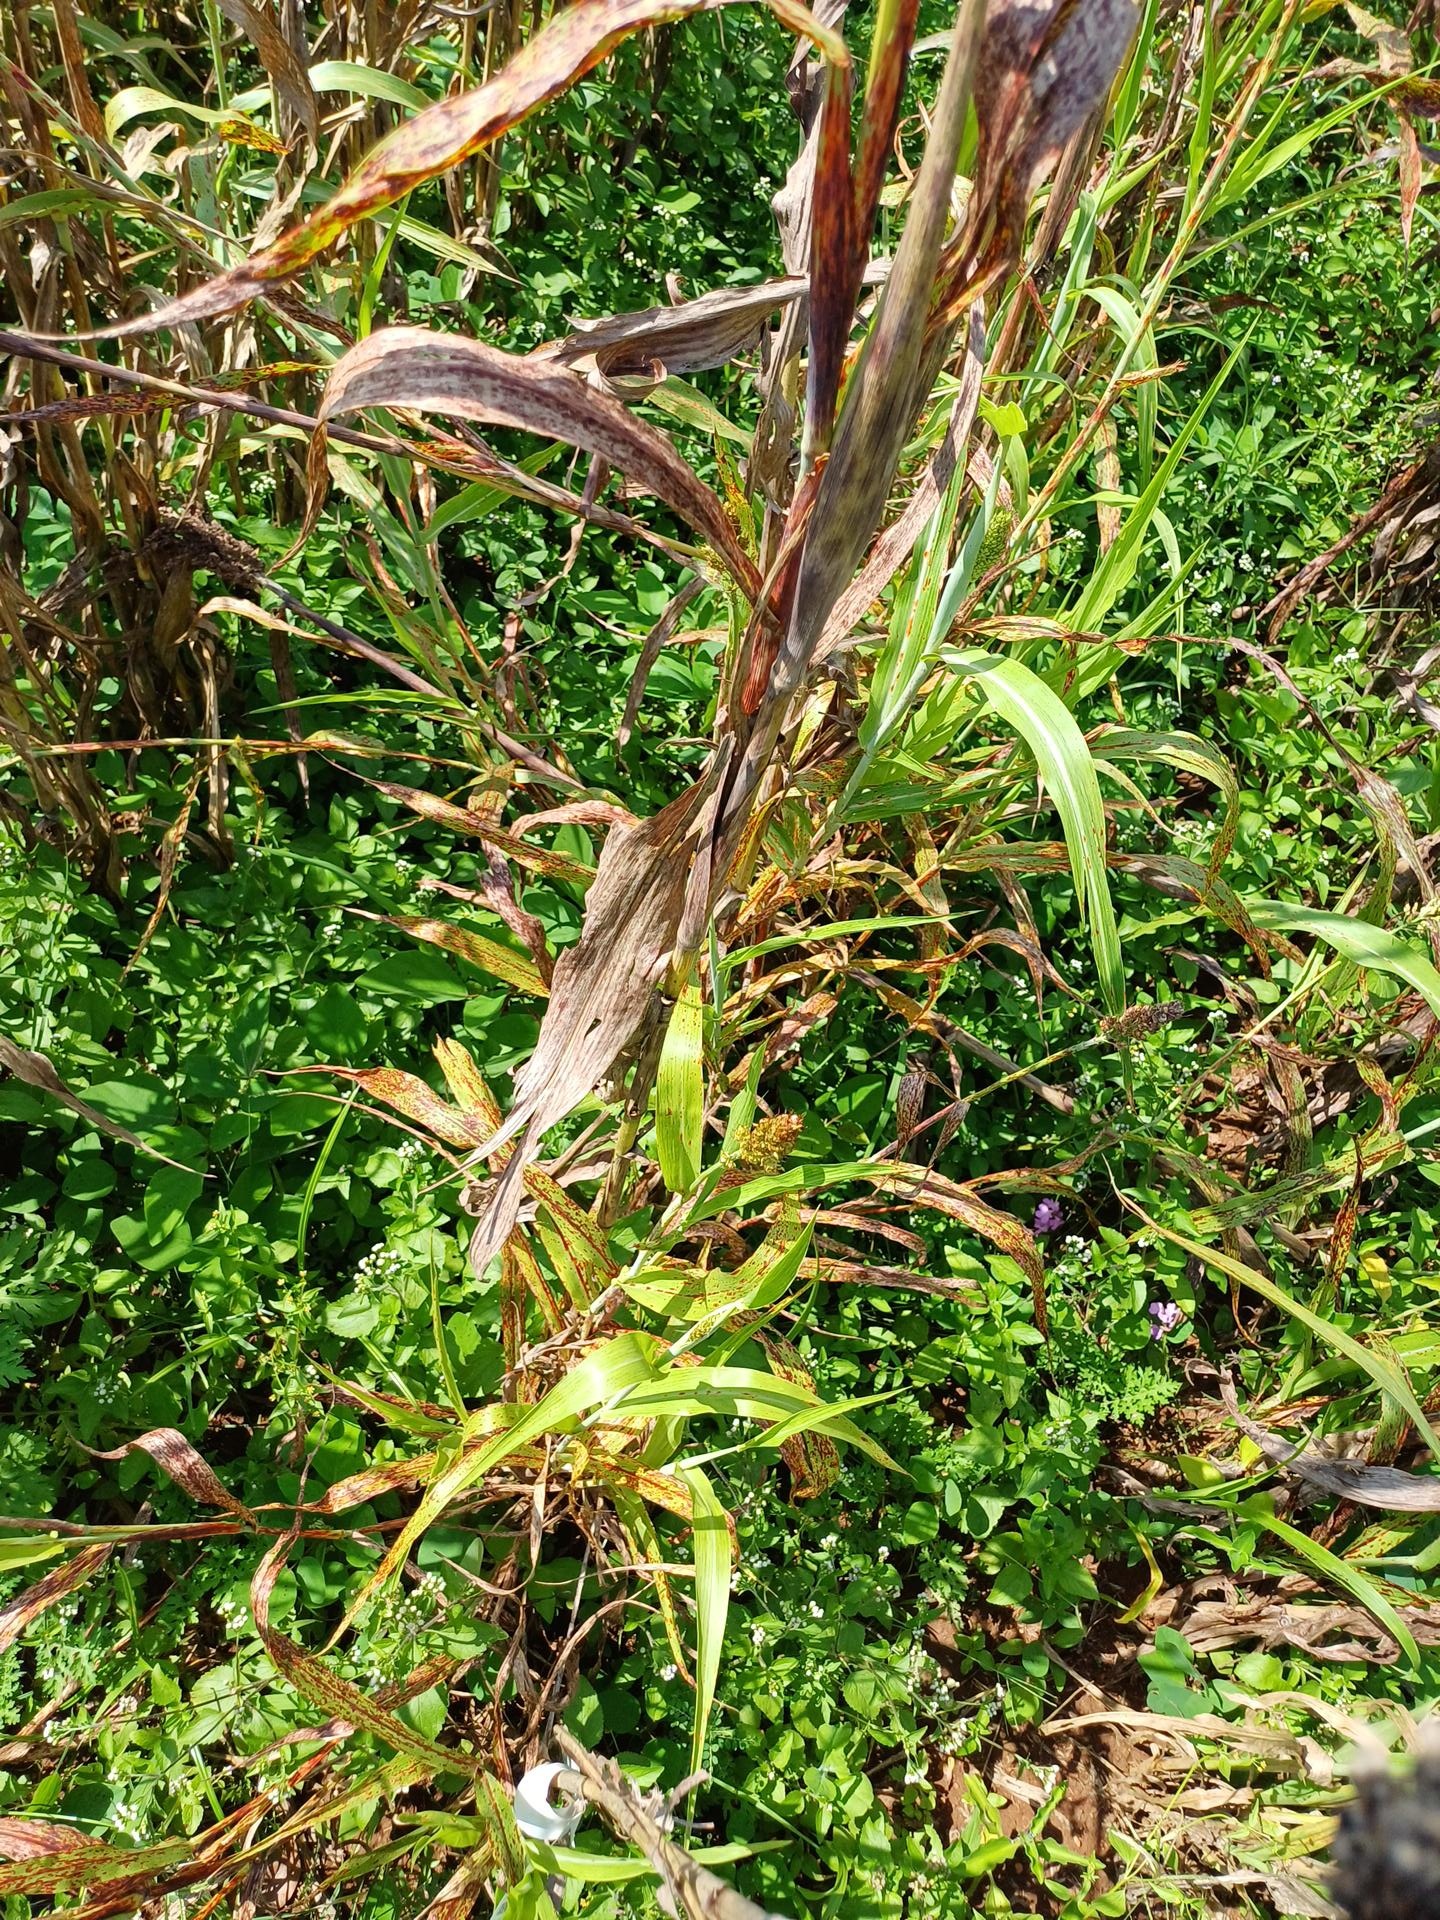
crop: sorghum
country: Kenya
